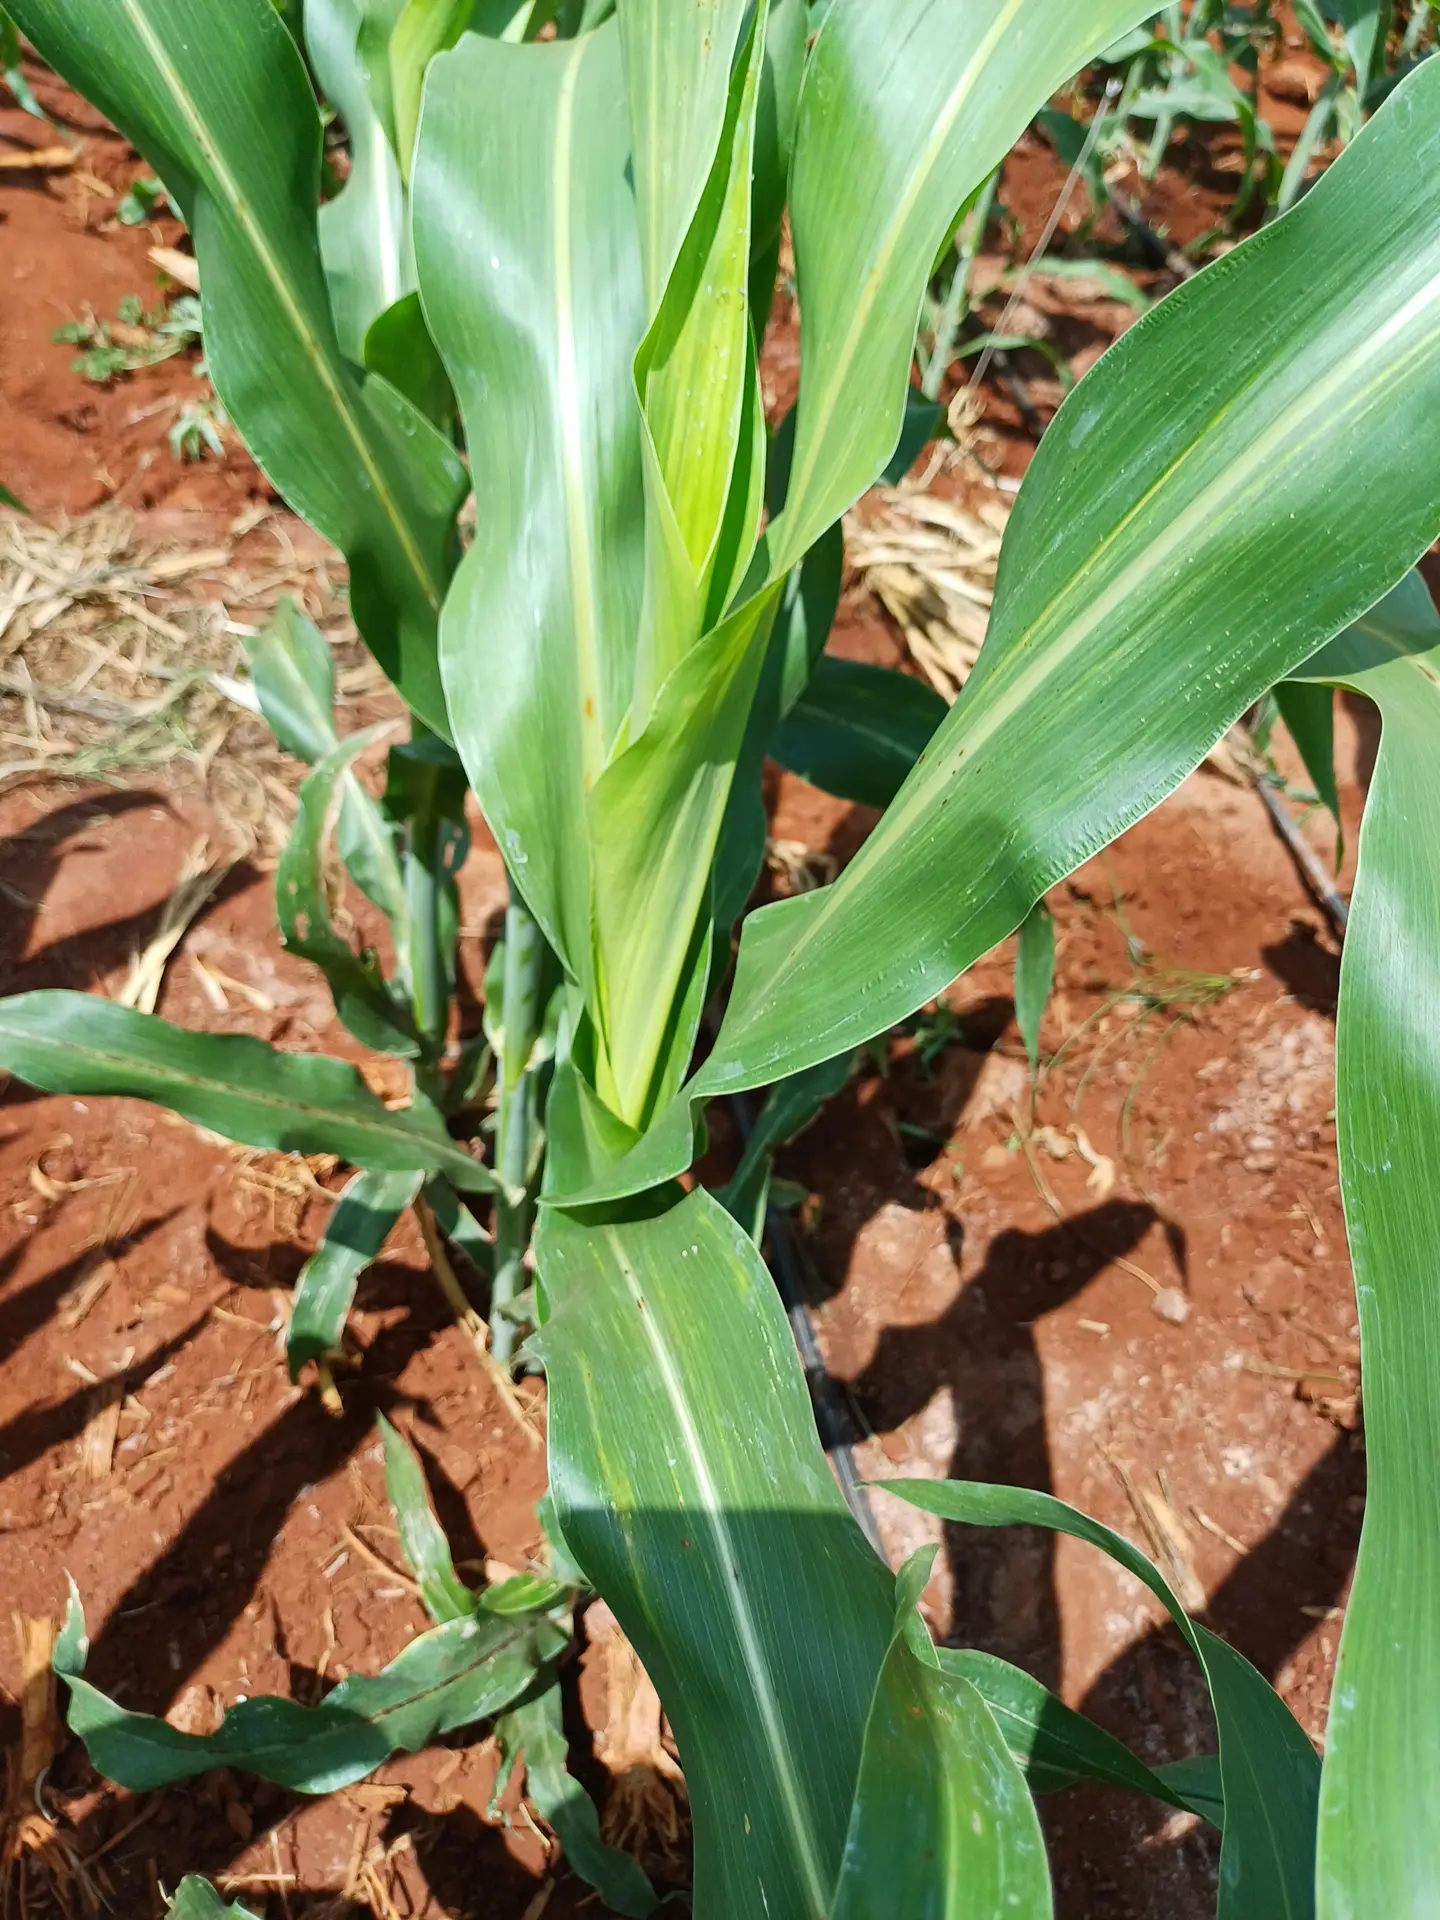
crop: sorghum
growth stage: vegetative
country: Kenya
